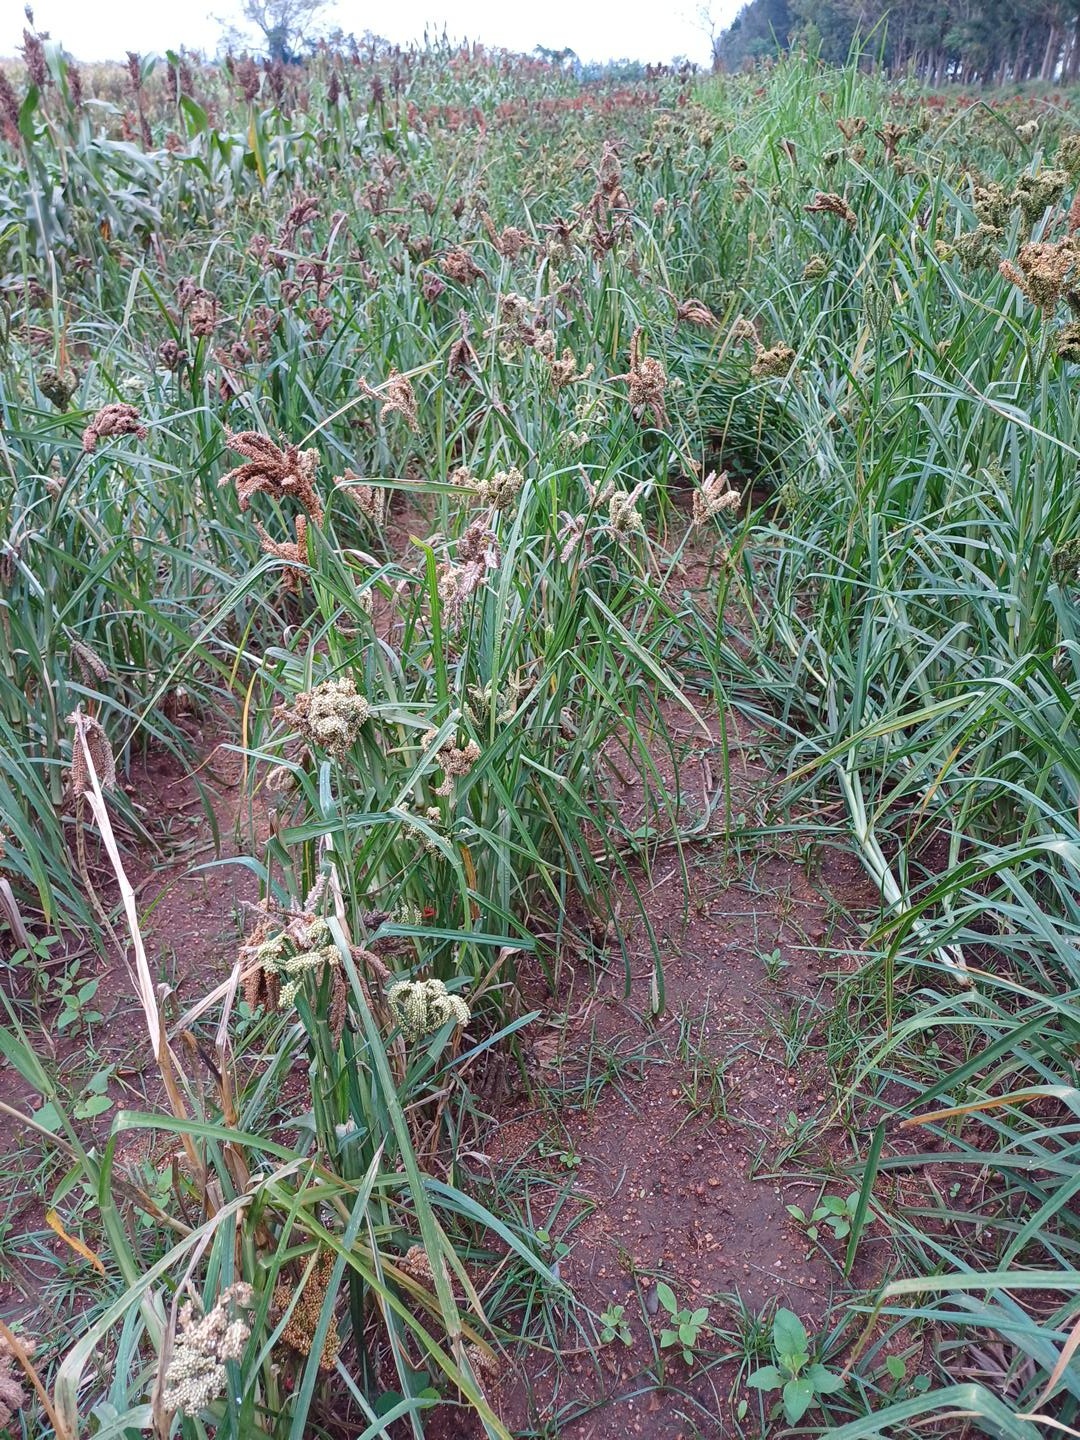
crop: finger millet
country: Kenya
